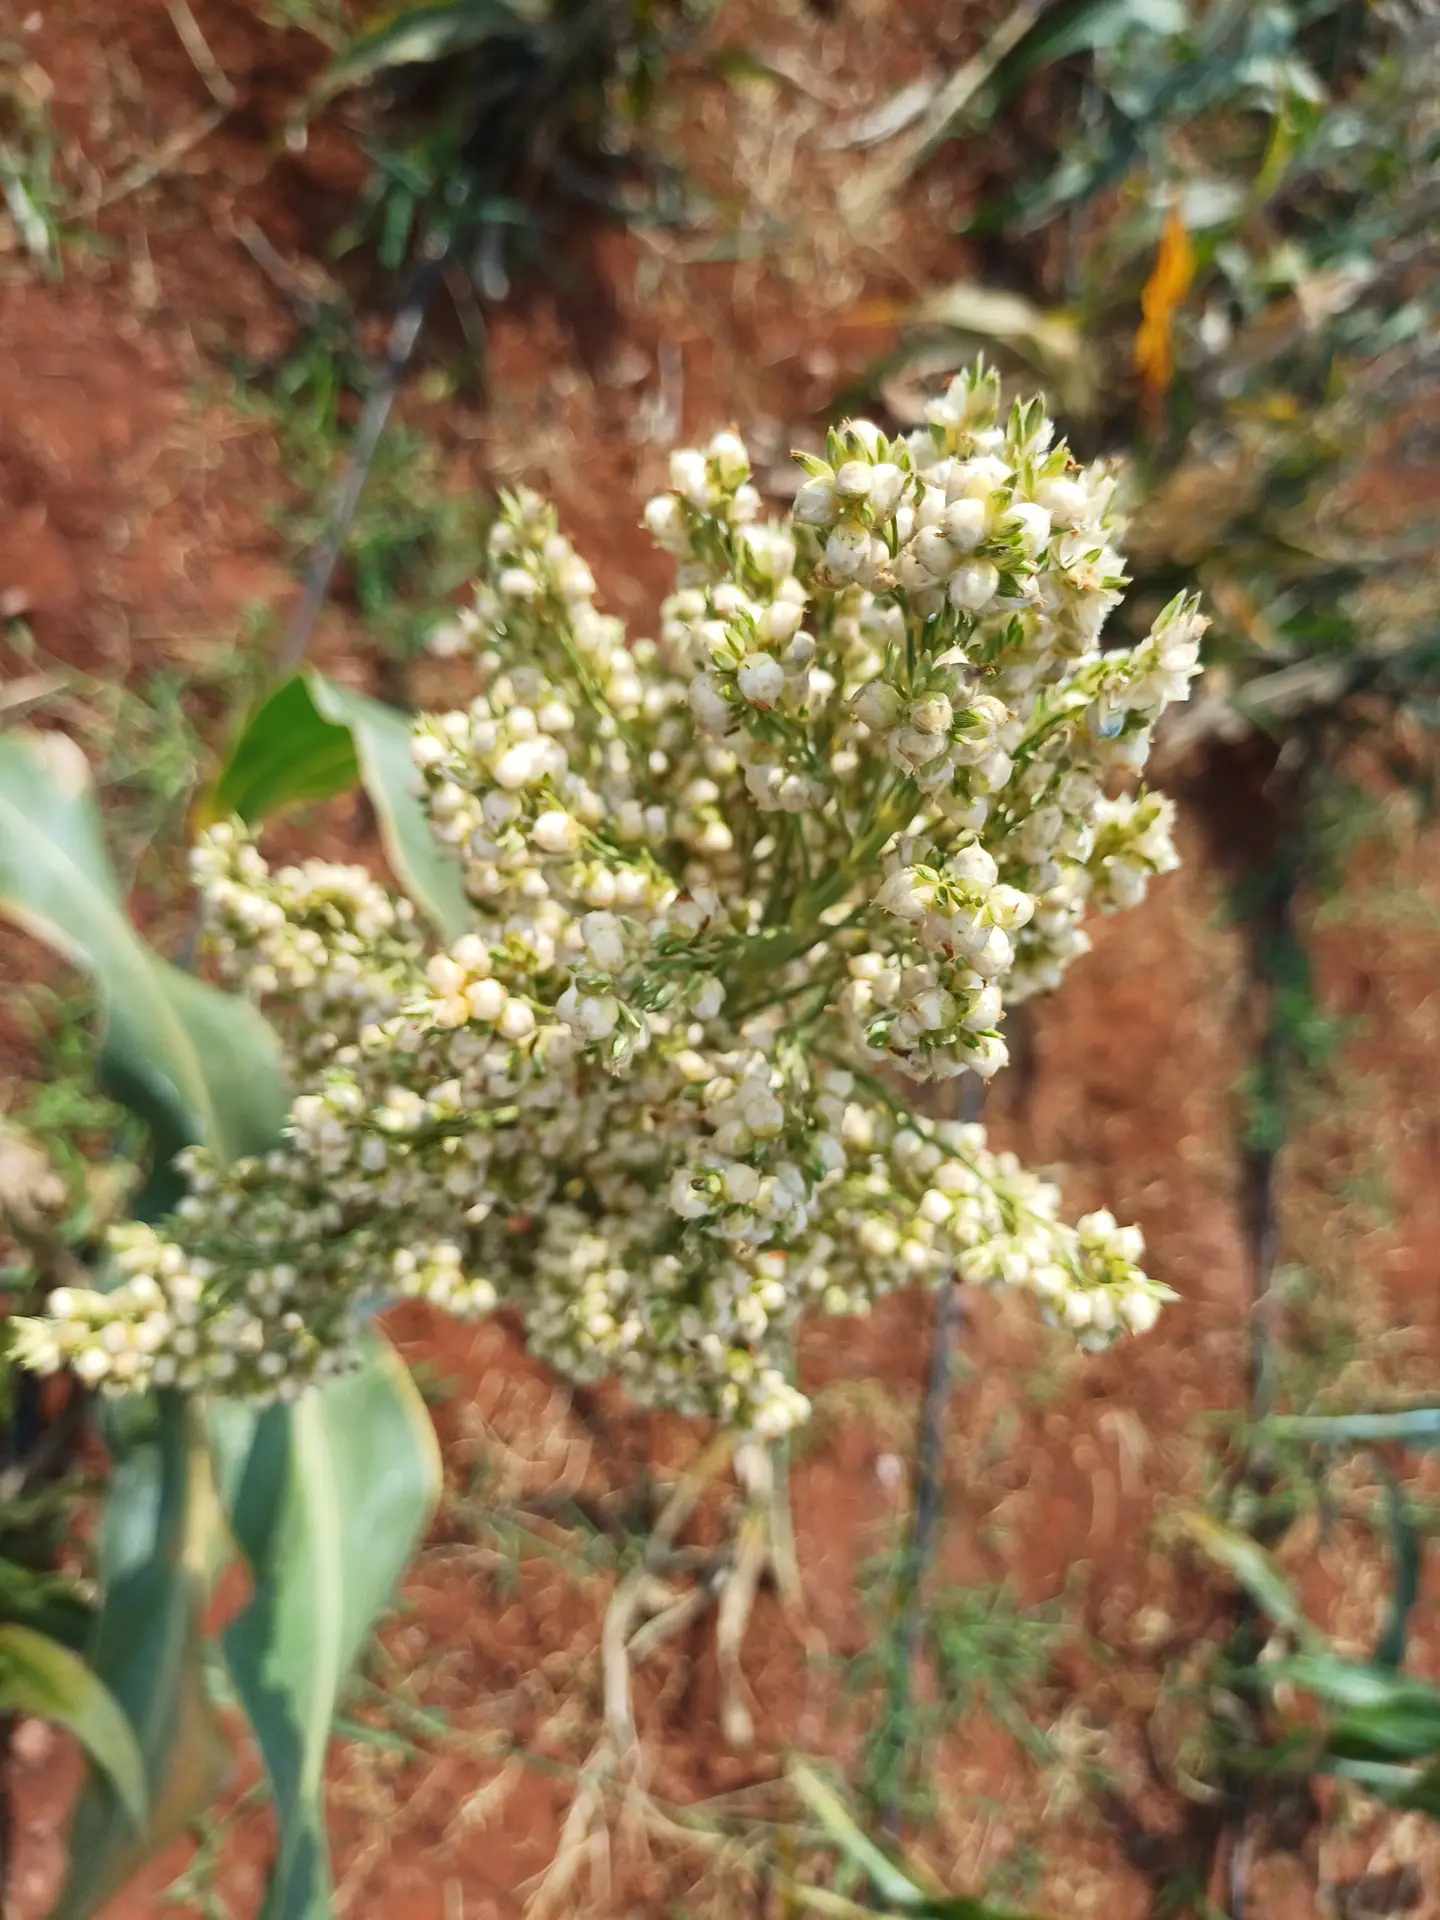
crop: sorghum
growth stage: filling grain
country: Kenya
